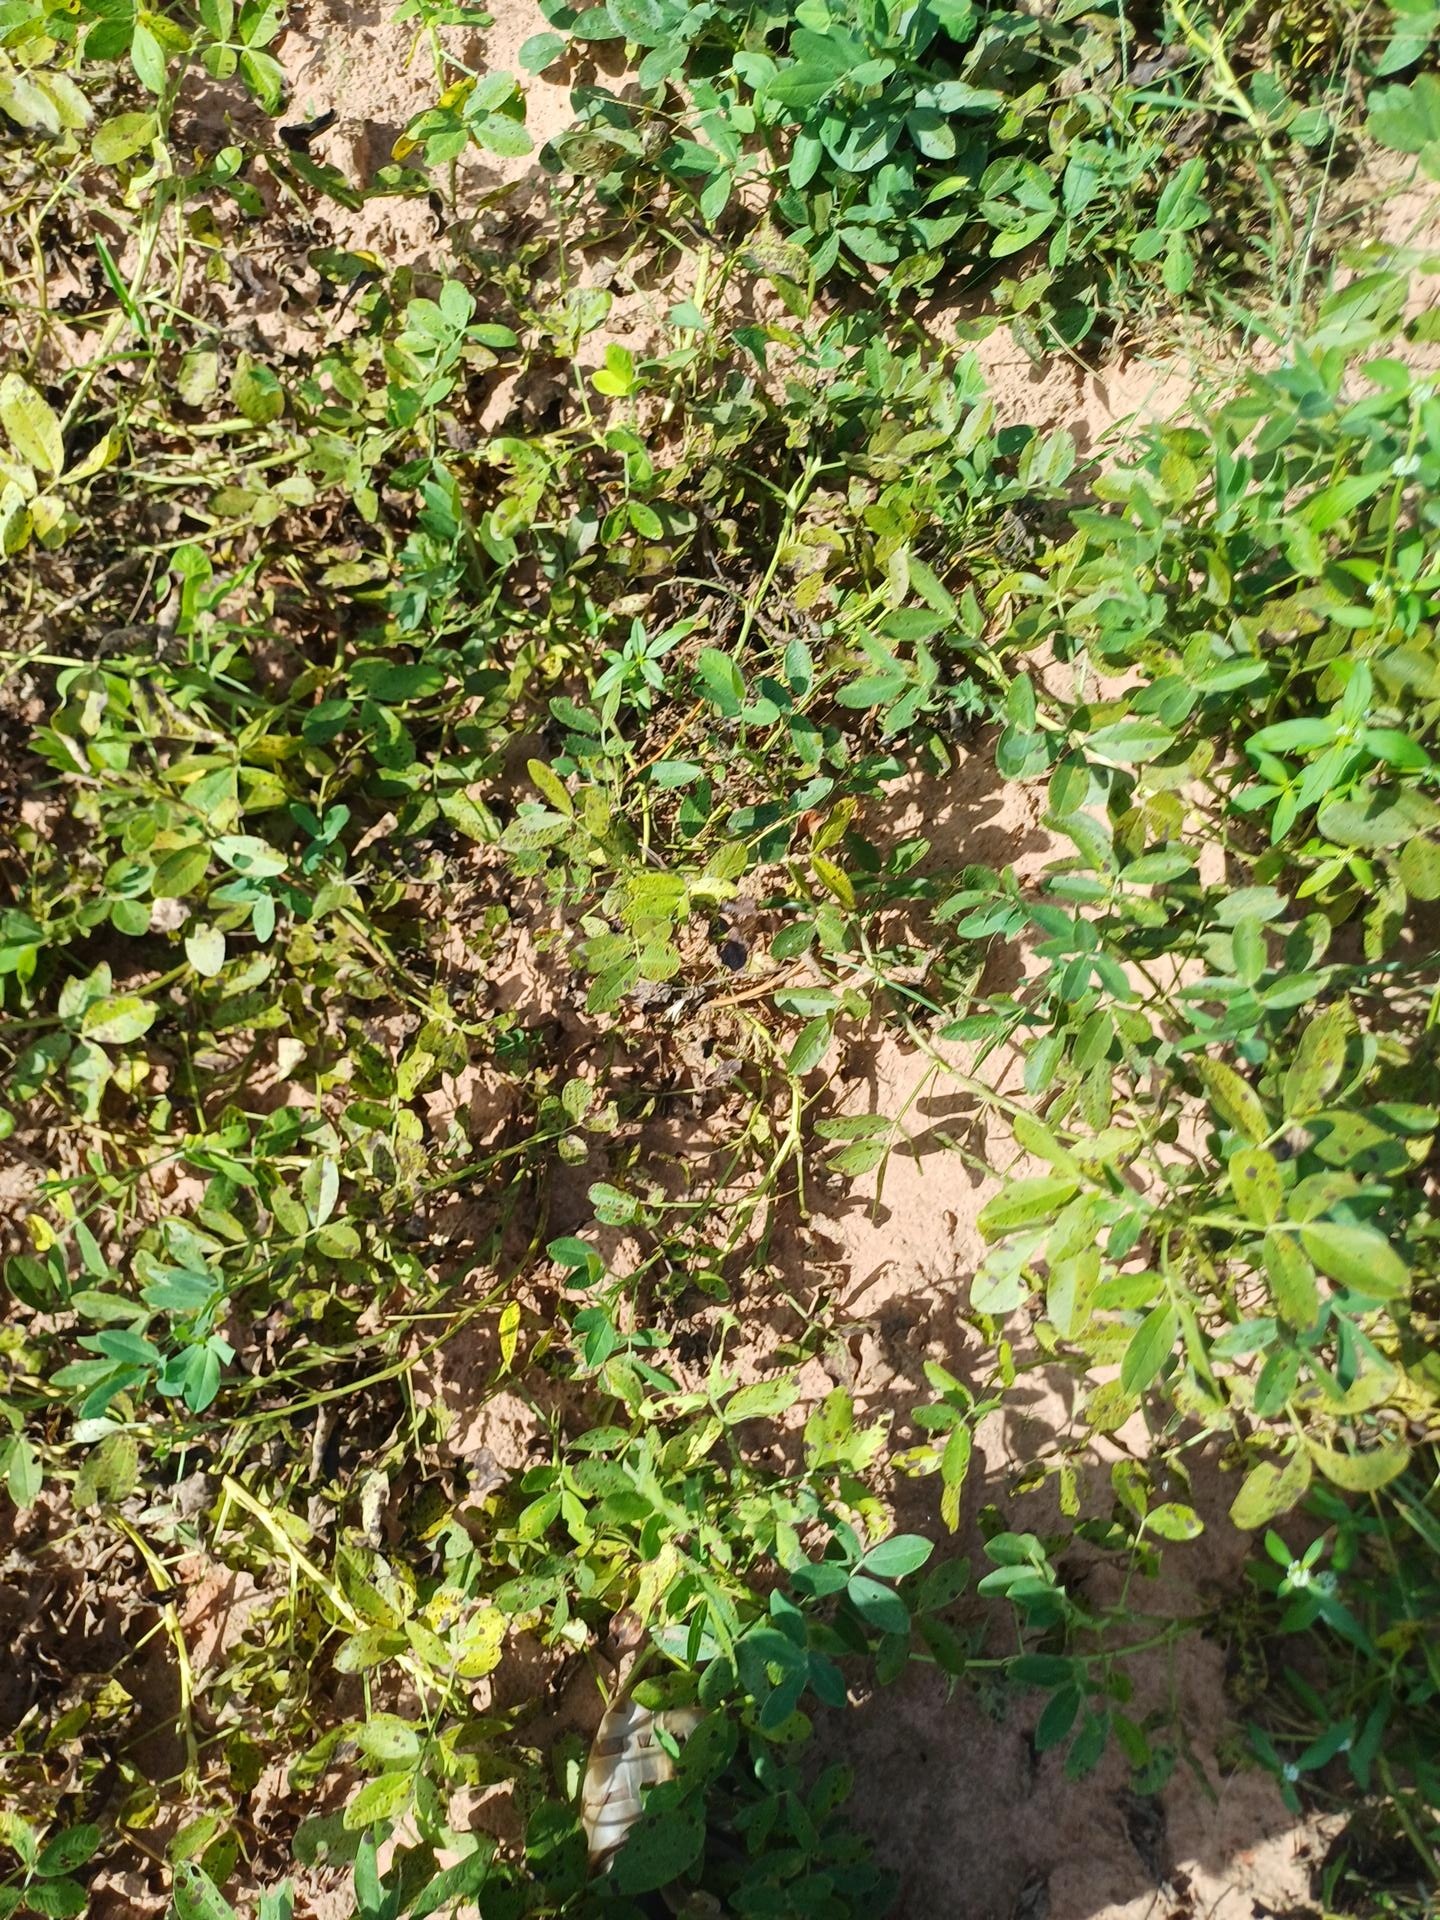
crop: groundnut
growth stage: flowering
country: Senegal
